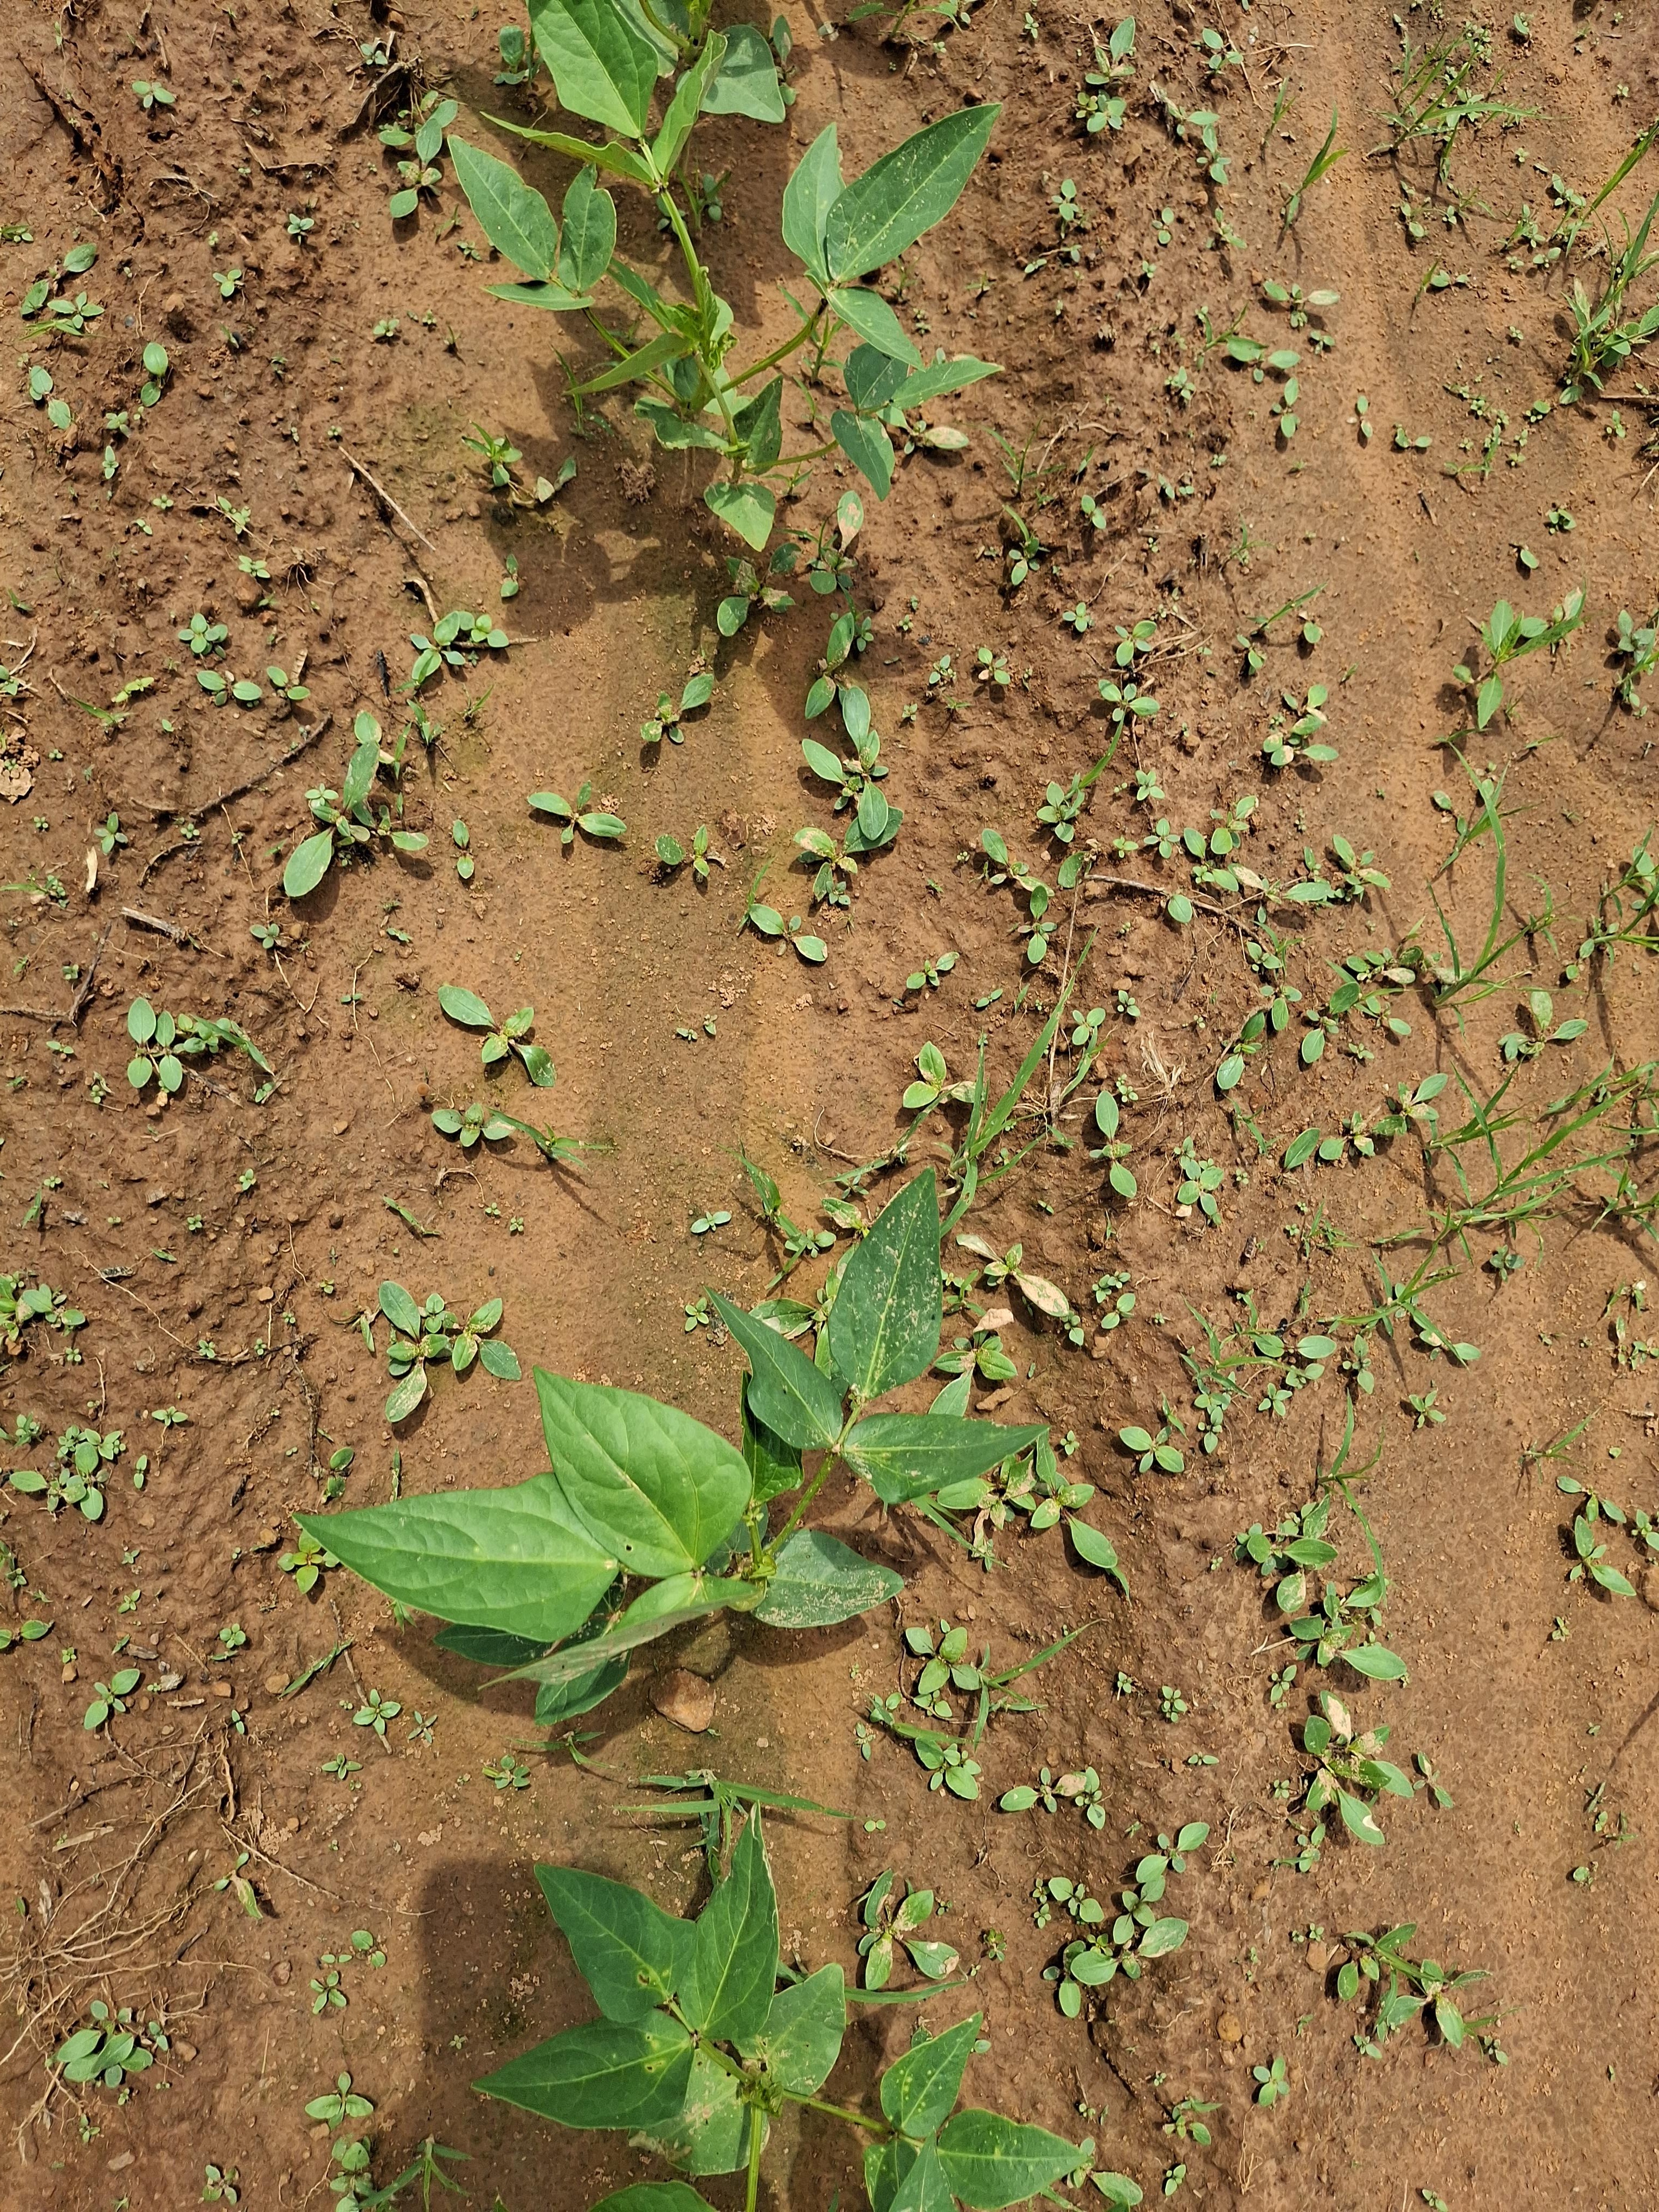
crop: cowpea
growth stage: sprouting emergence
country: Nigeria
